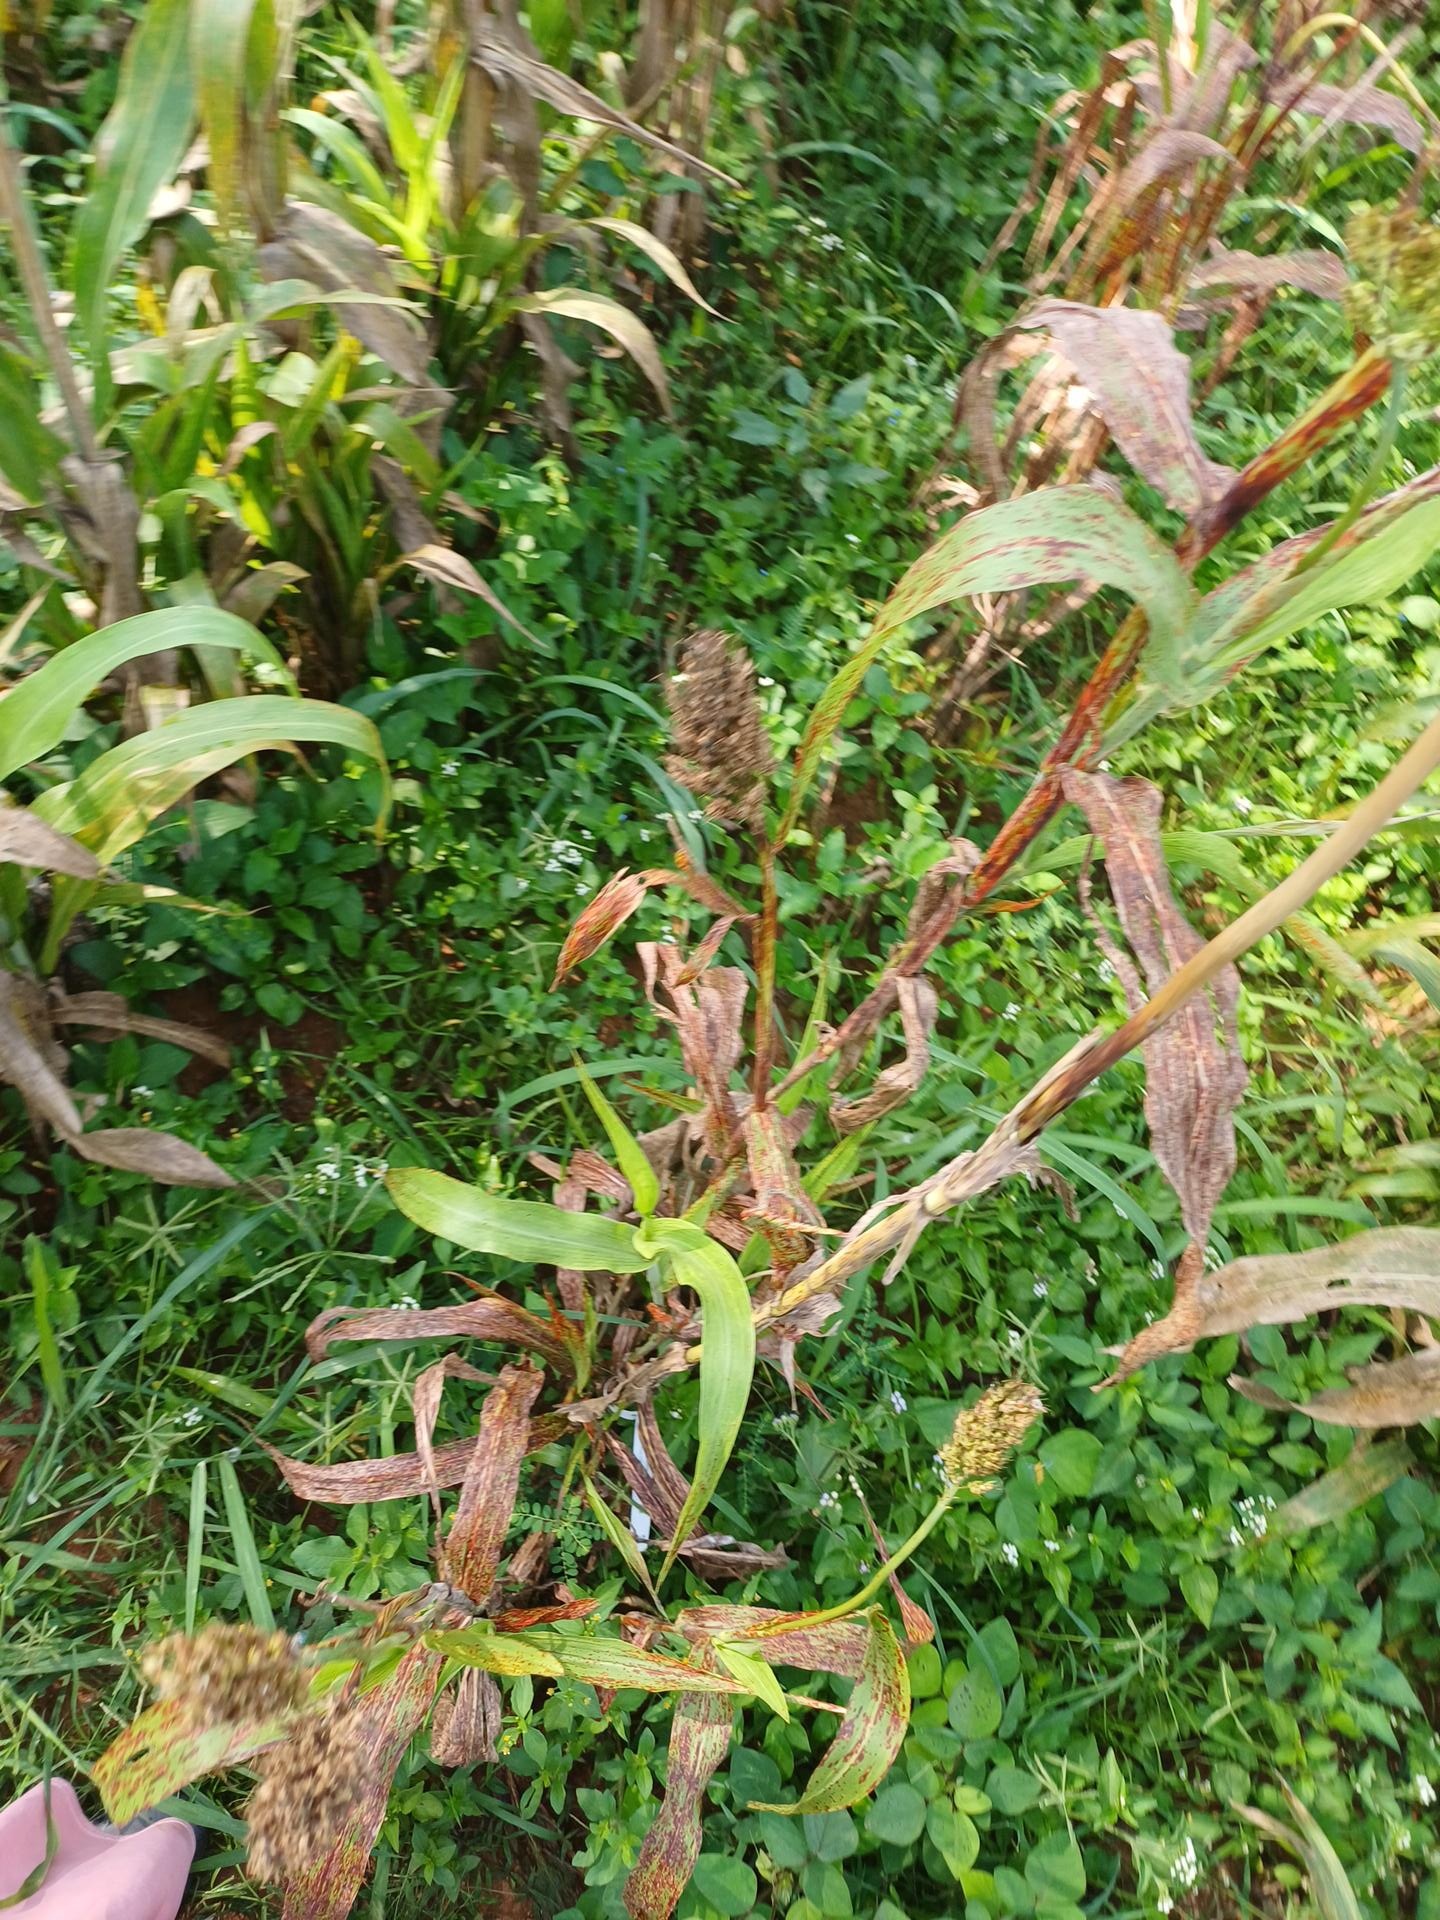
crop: sorghum
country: Kenya
